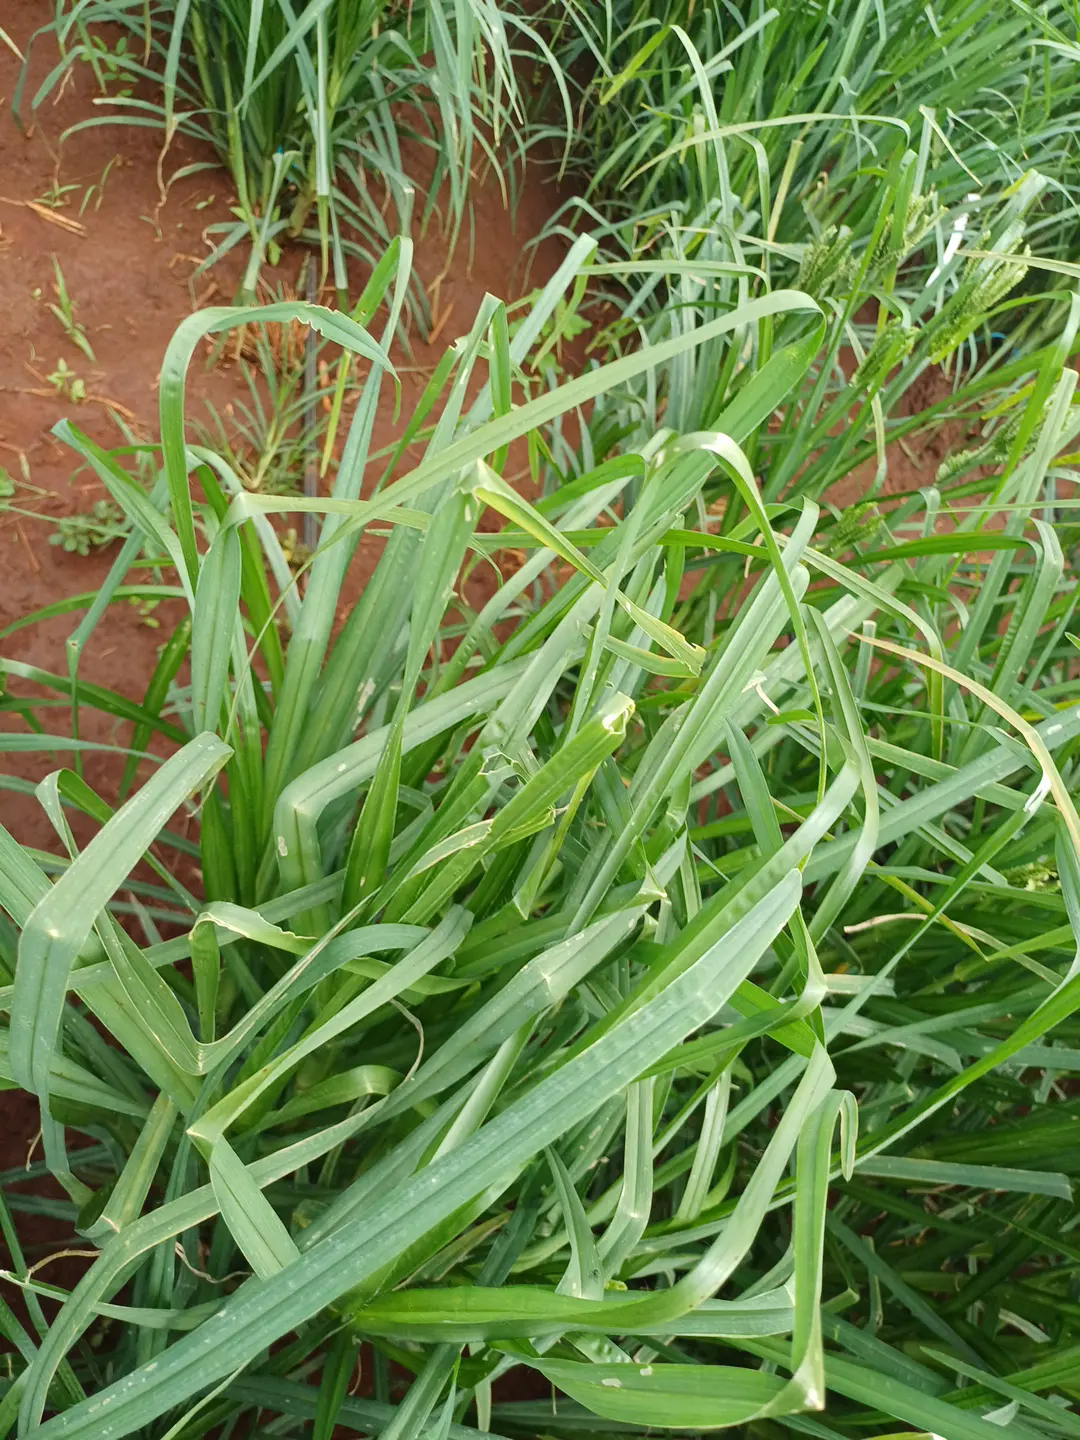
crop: finger millet
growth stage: vegetative
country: Kenya
